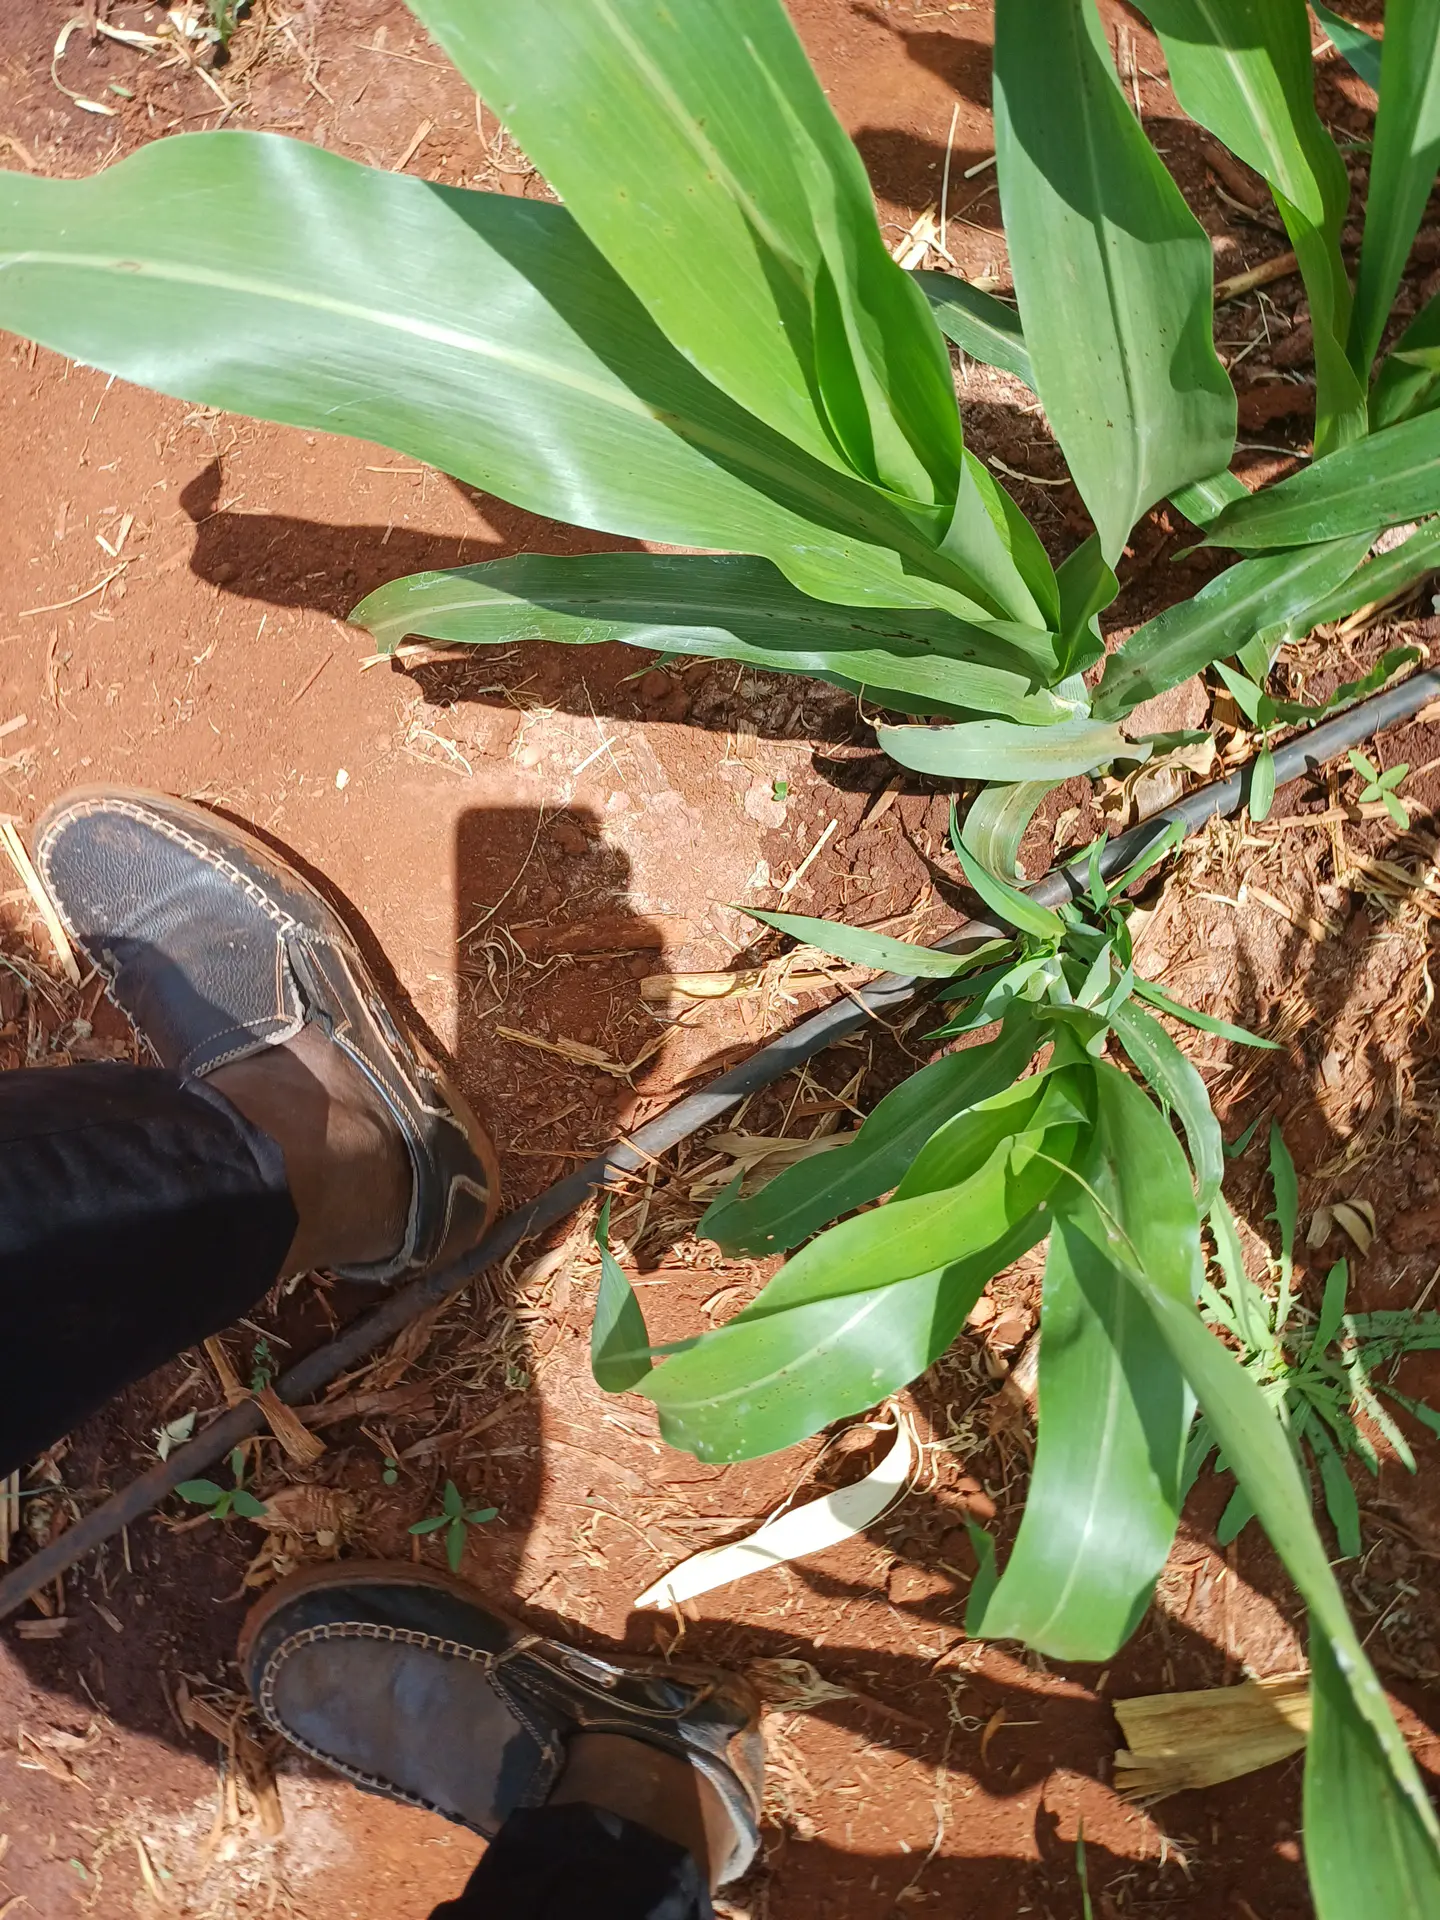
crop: sorghum
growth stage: vegetative
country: Kenya
